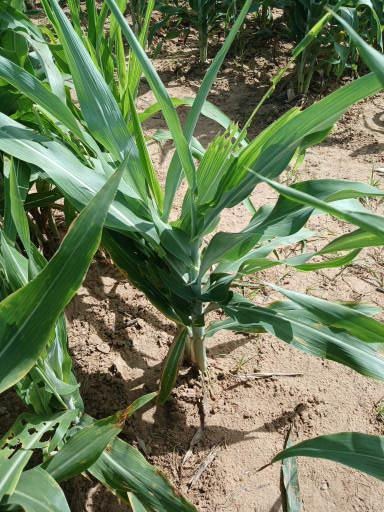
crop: sorghum
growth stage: vegetative
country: Senegal
